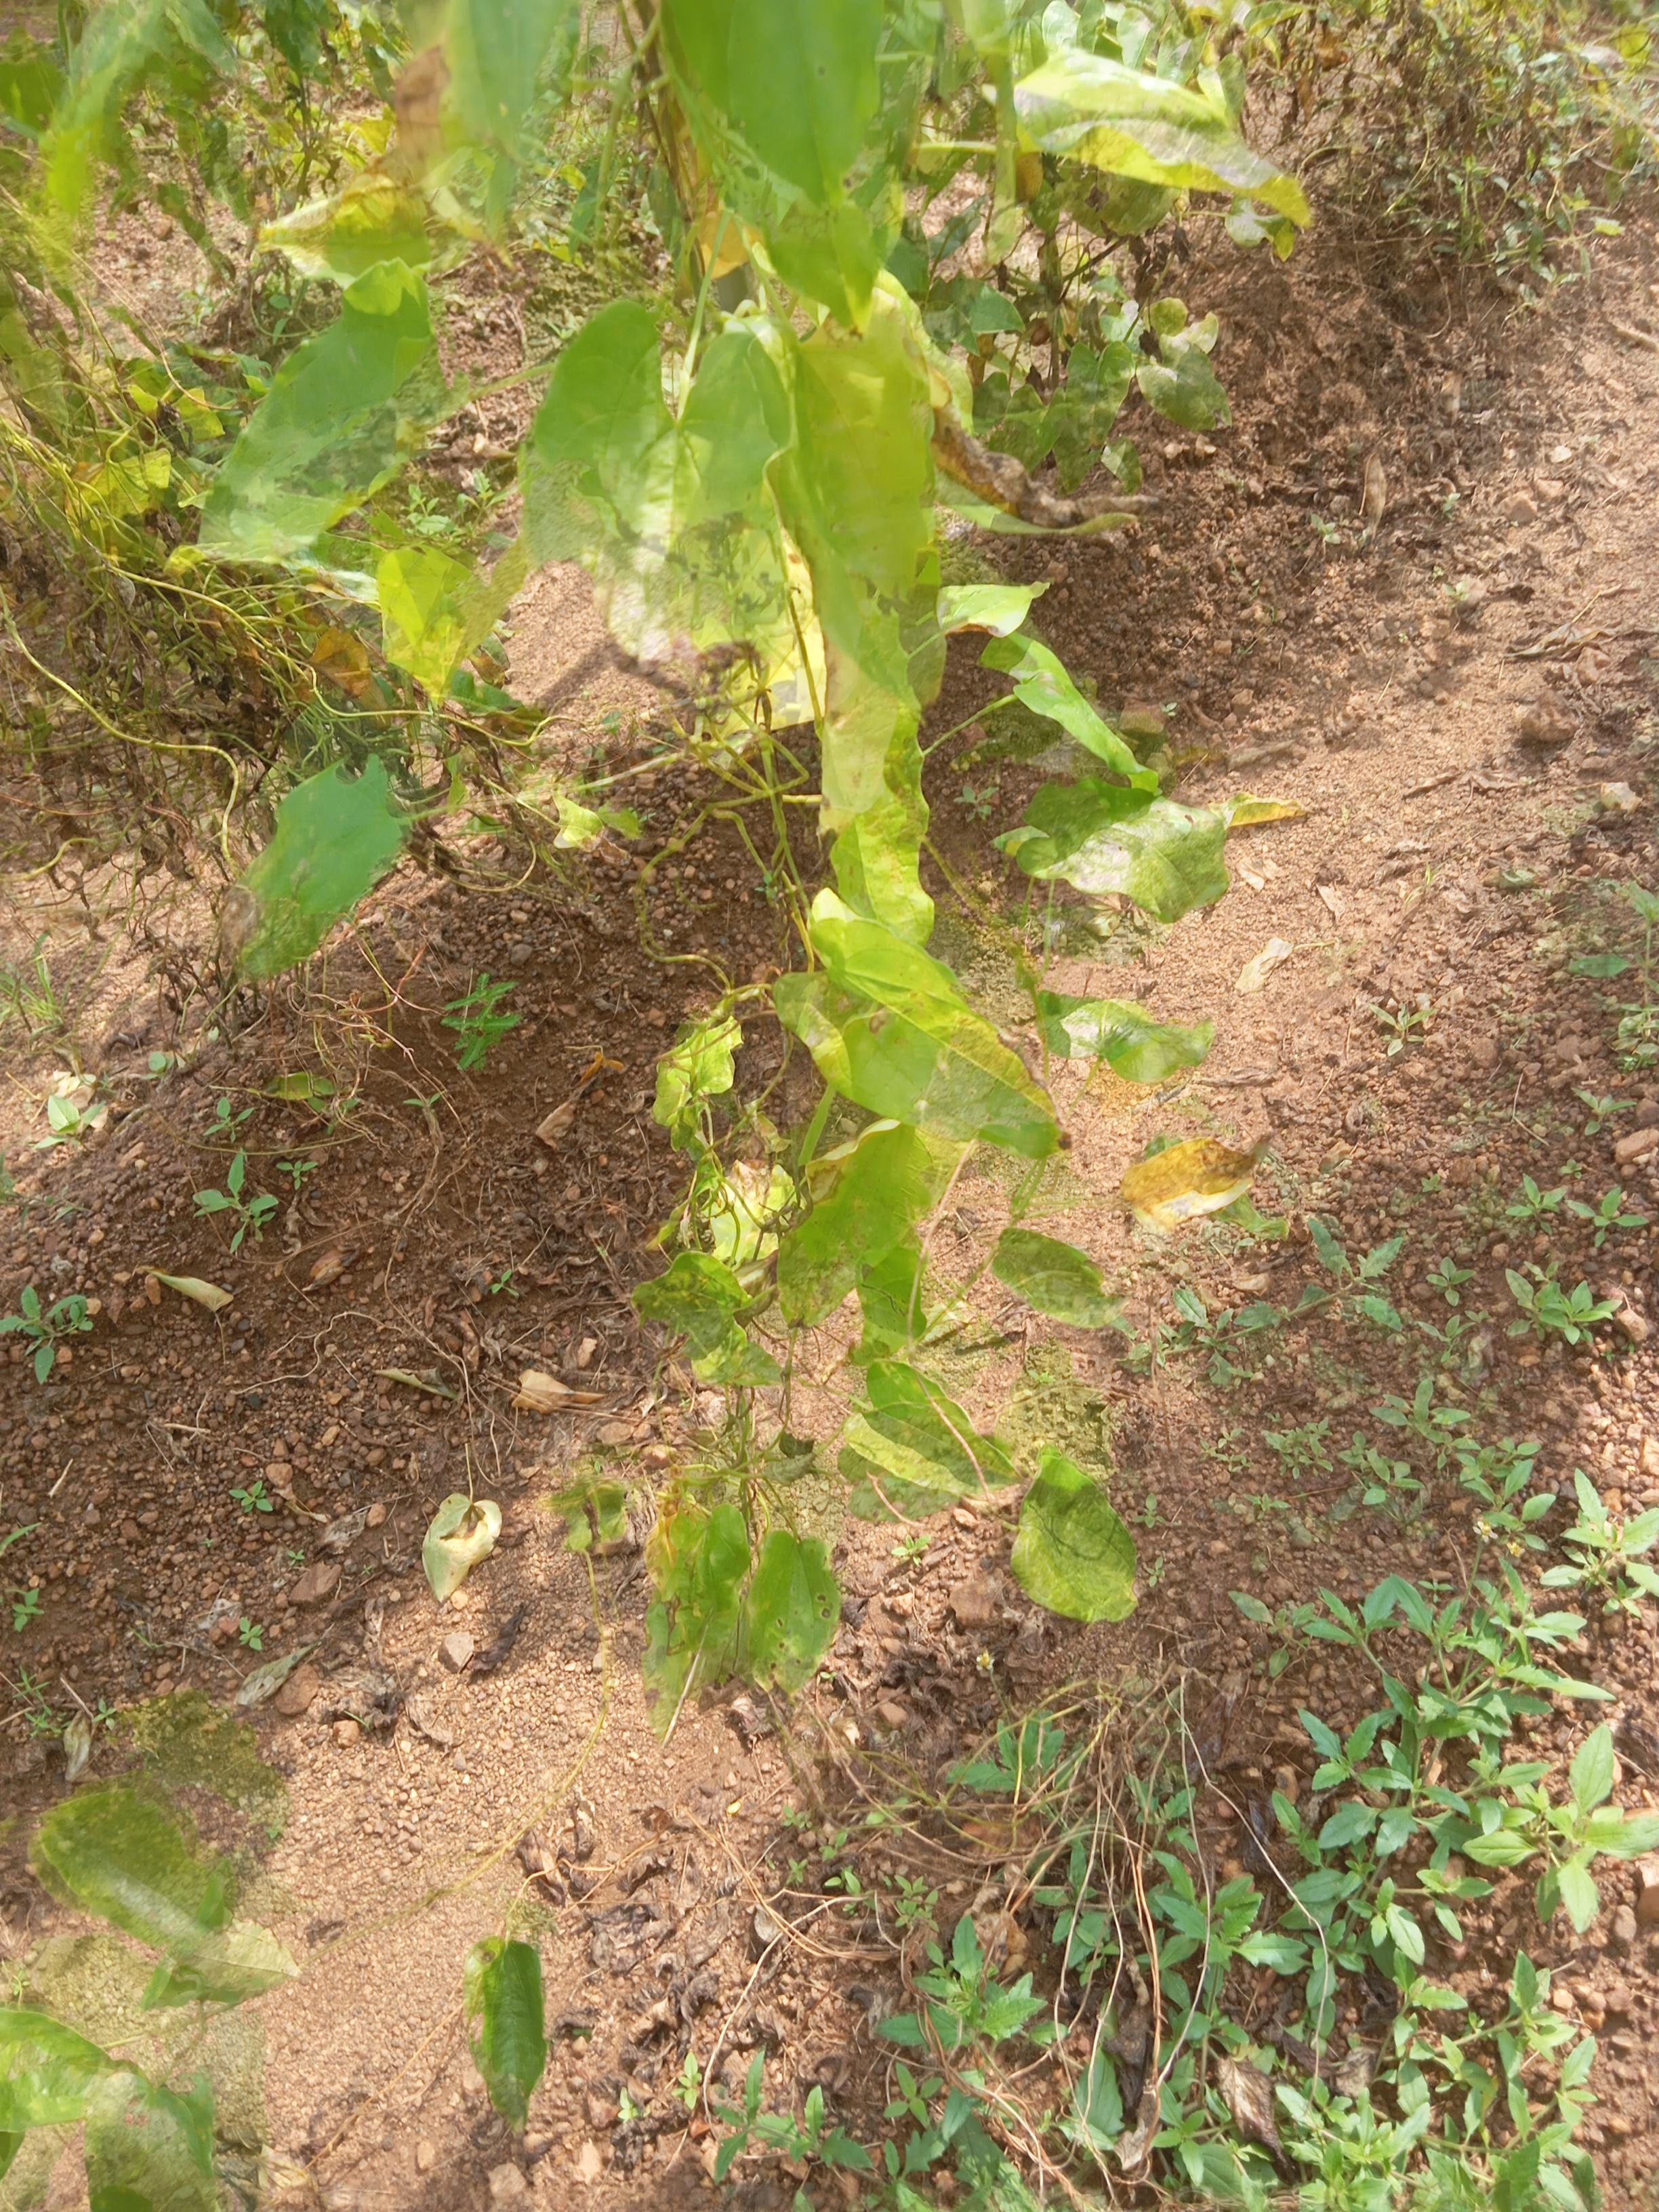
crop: yam
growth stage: maturity
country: Nigeria
